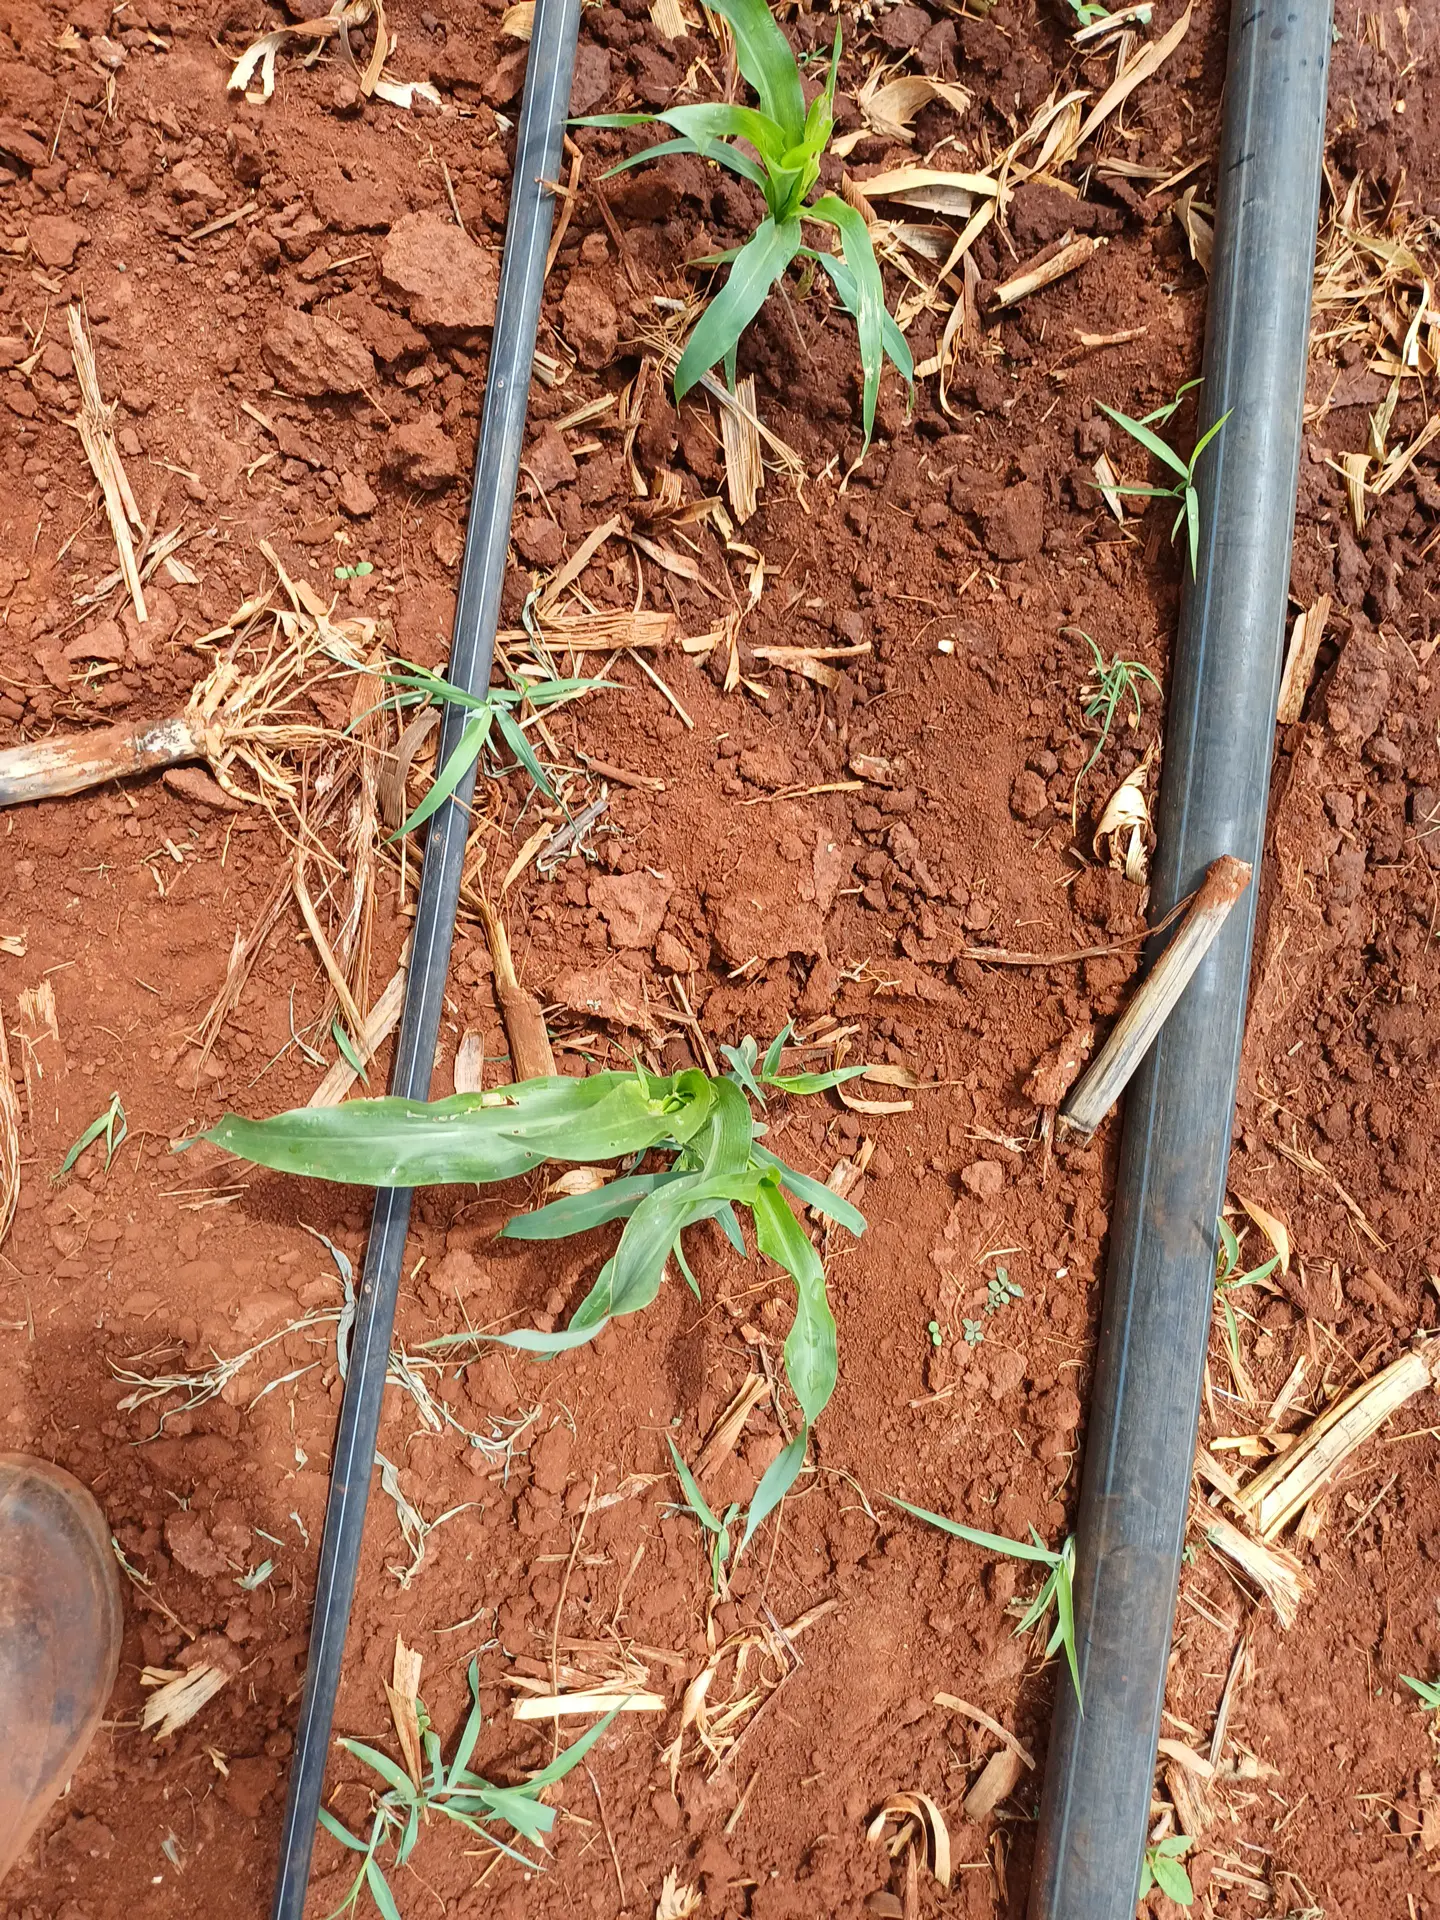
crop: sorghum
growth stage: vegetative
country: Kenya
